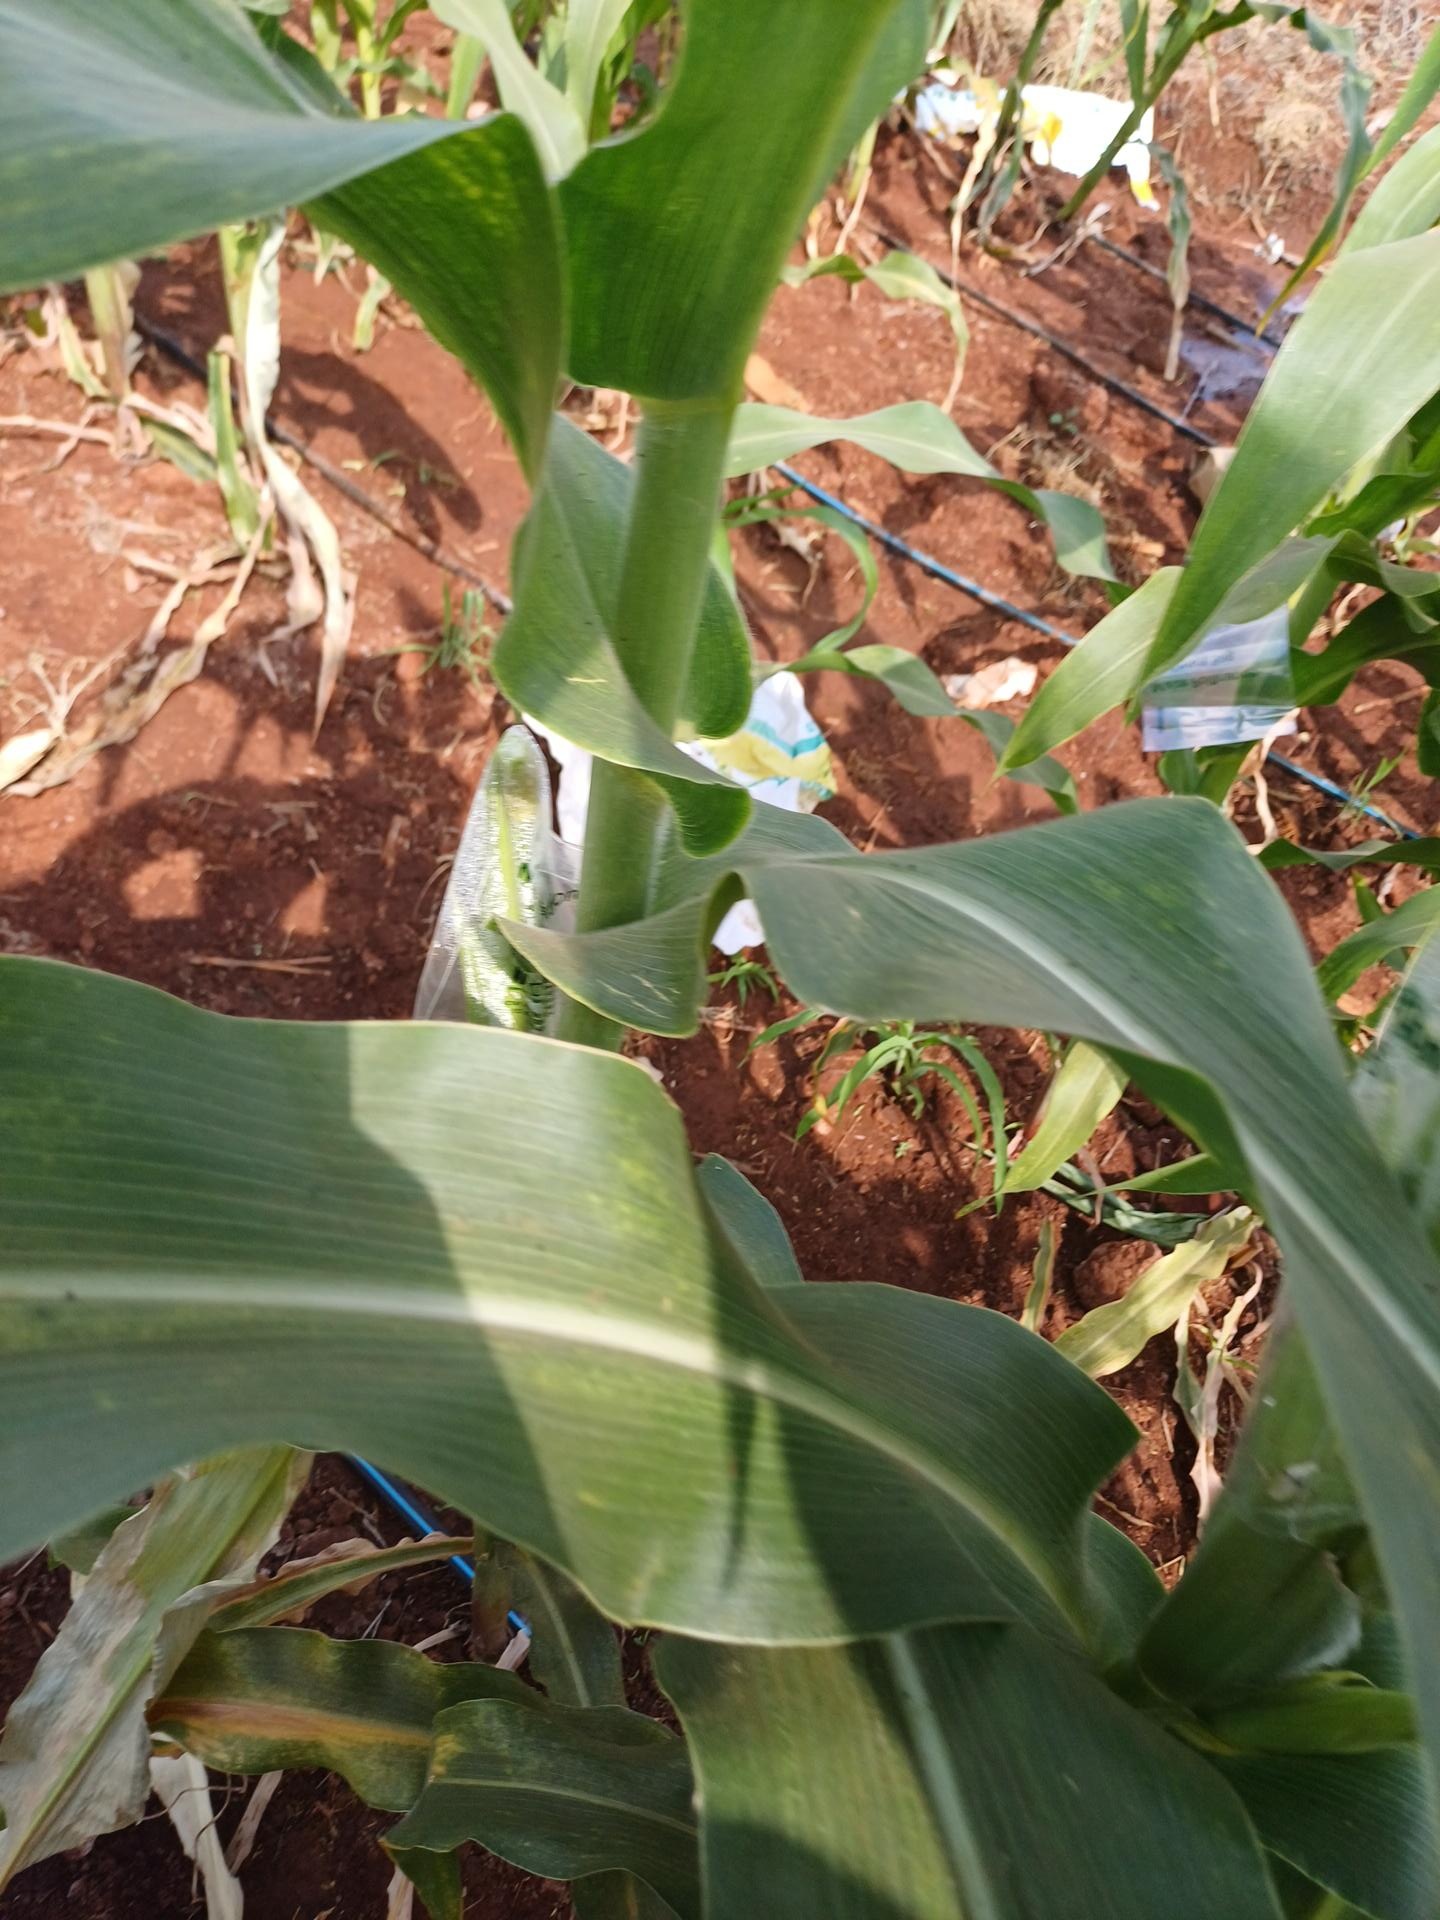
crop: maize
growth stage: flowering
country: Kenya
